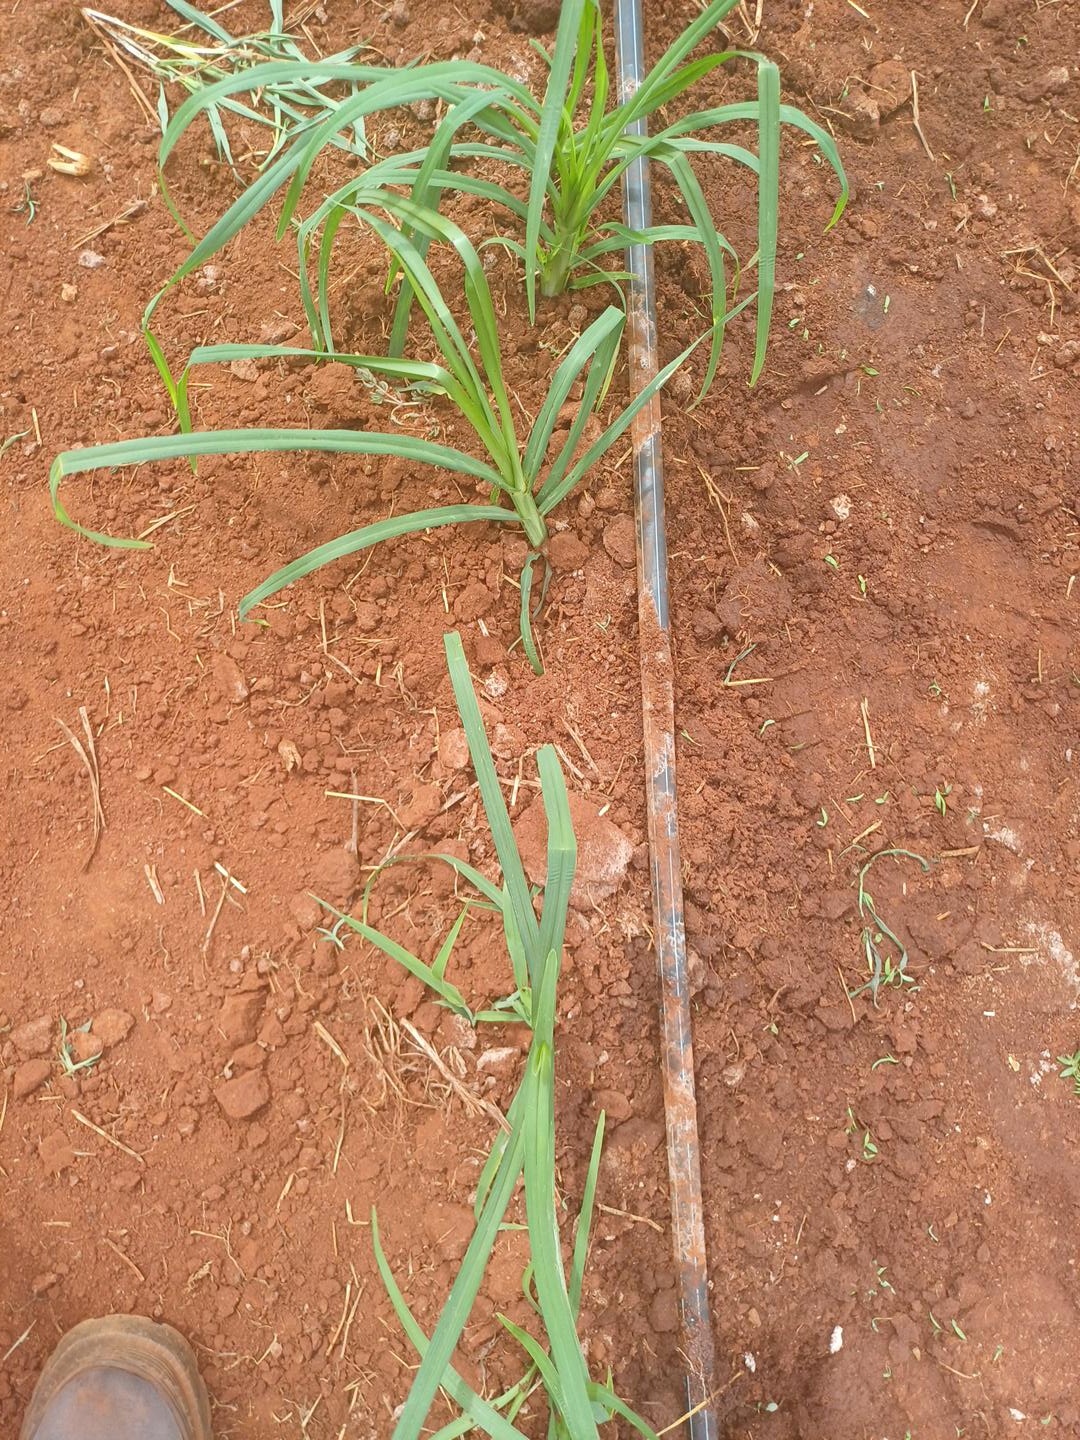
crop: finger millet
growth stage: vegetative
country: Kenya
